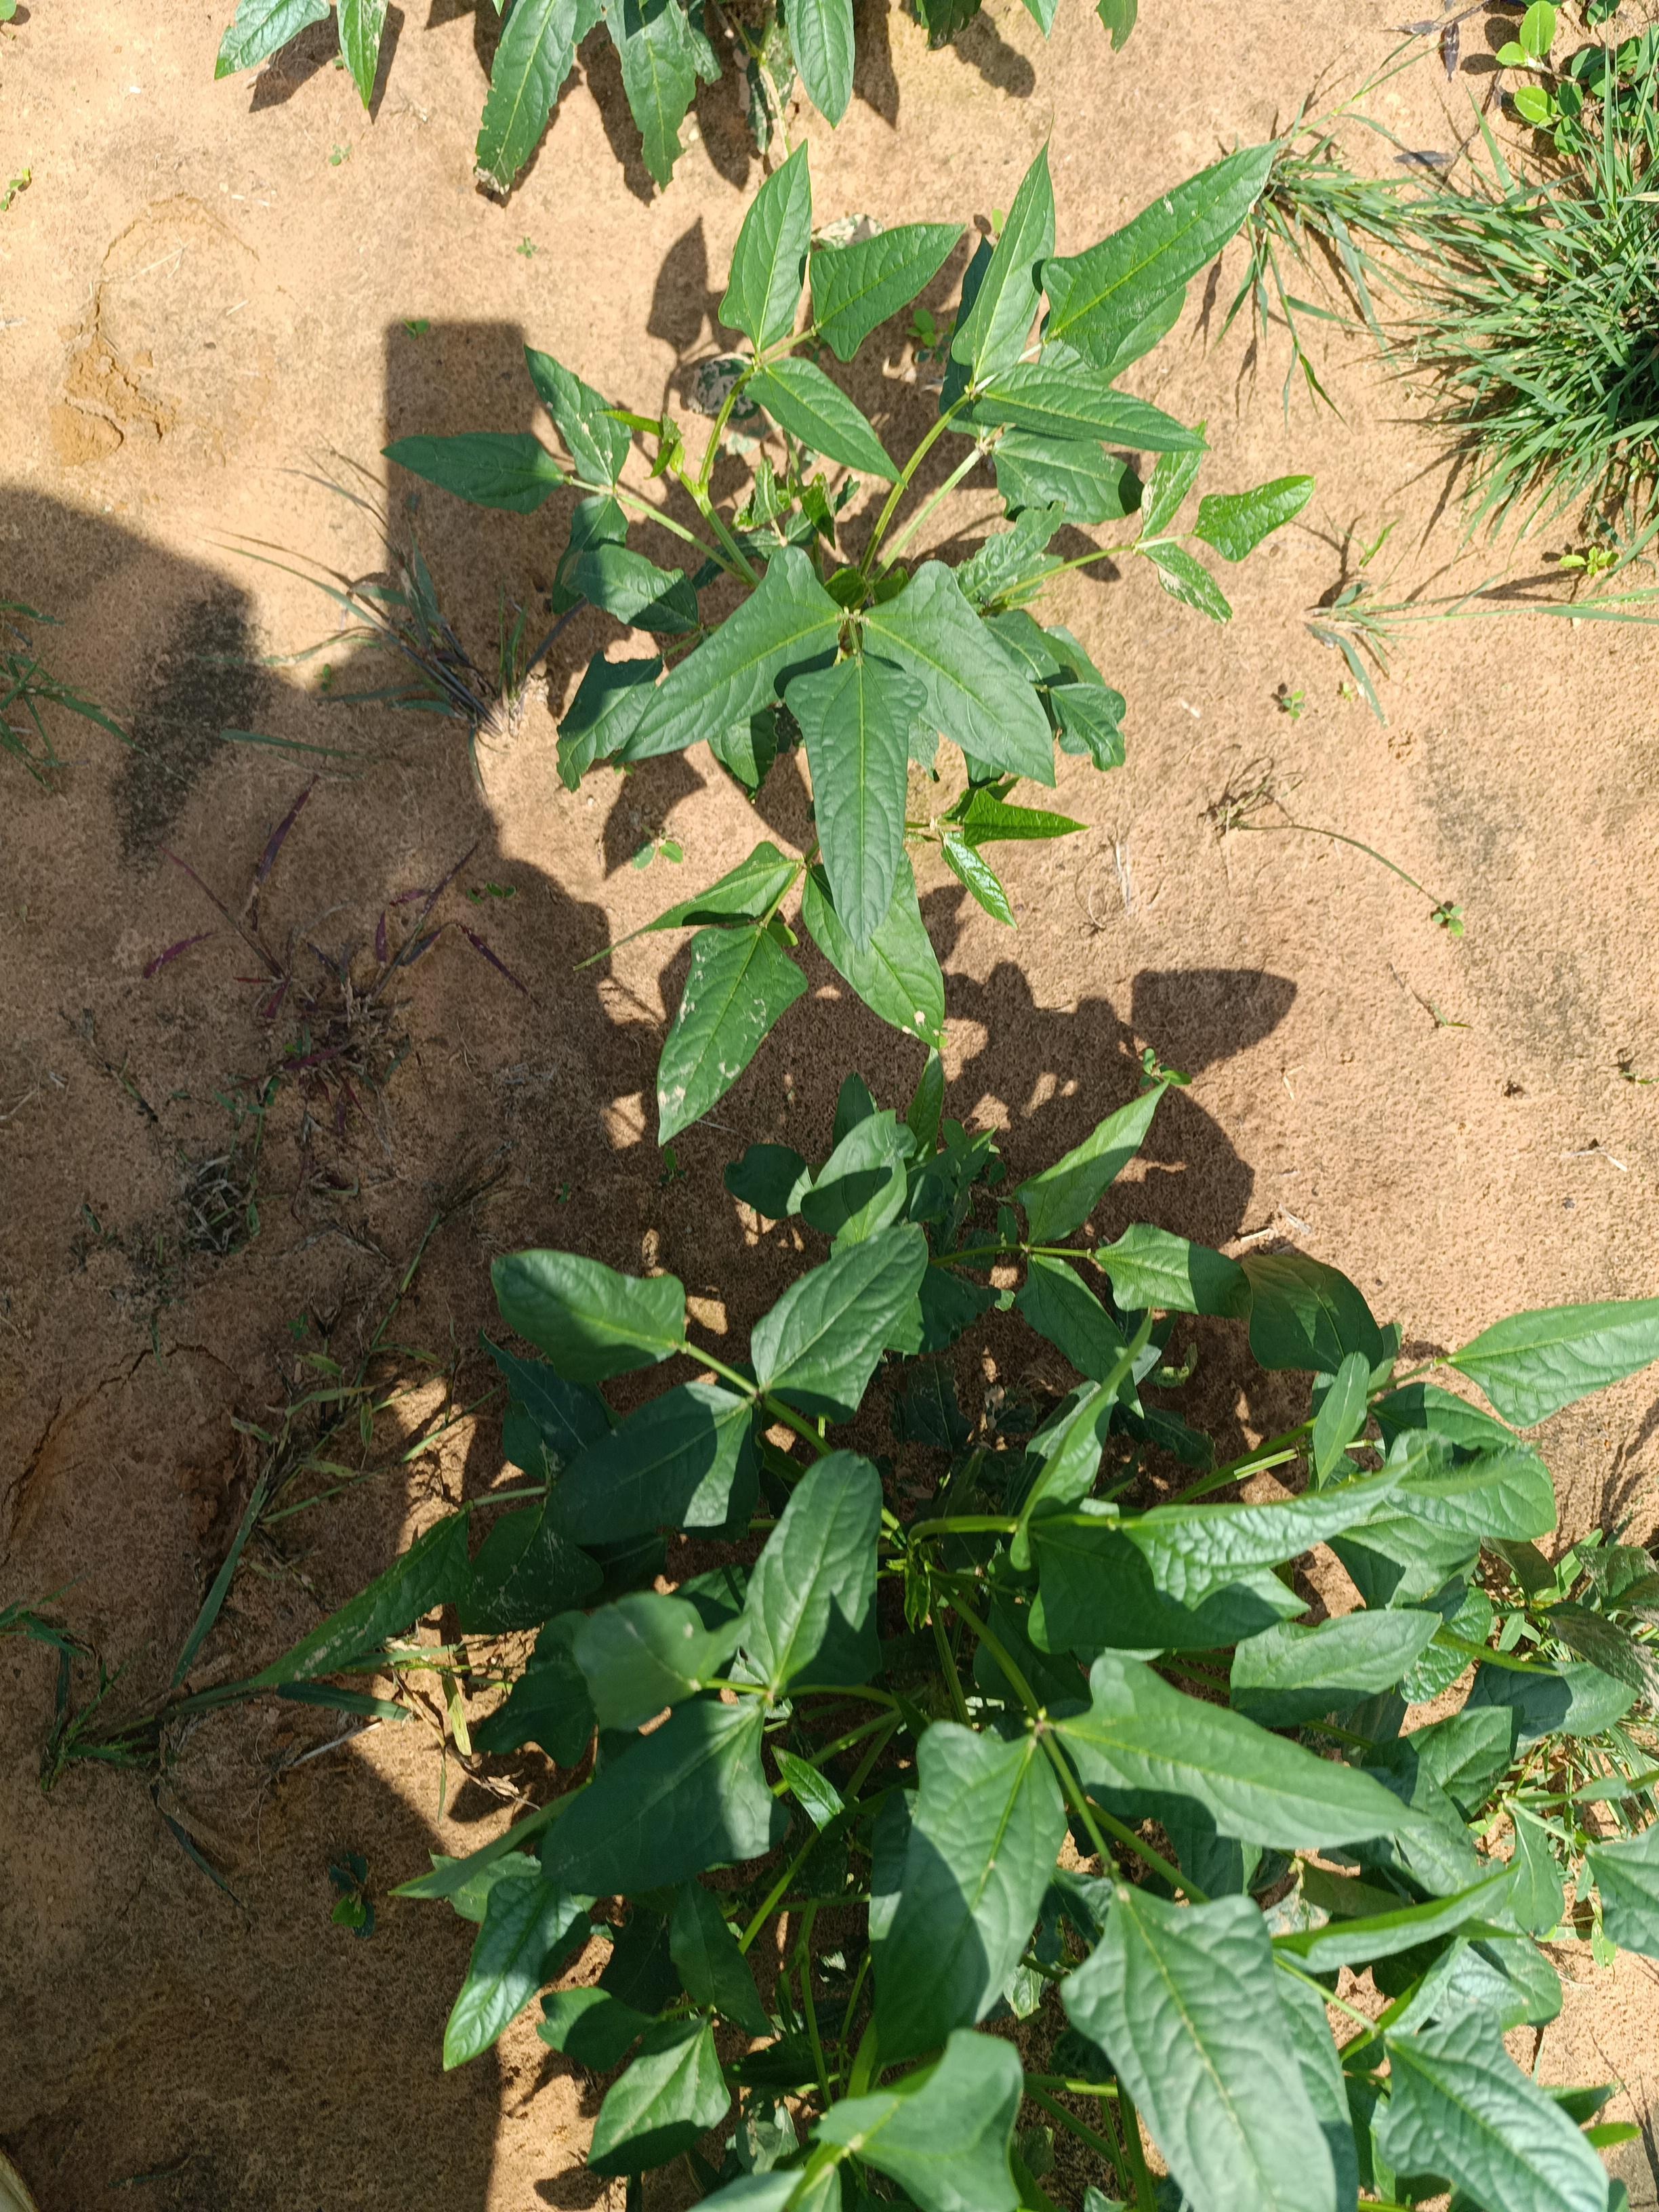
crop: cowpea
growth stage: emergence
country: Nigeria
